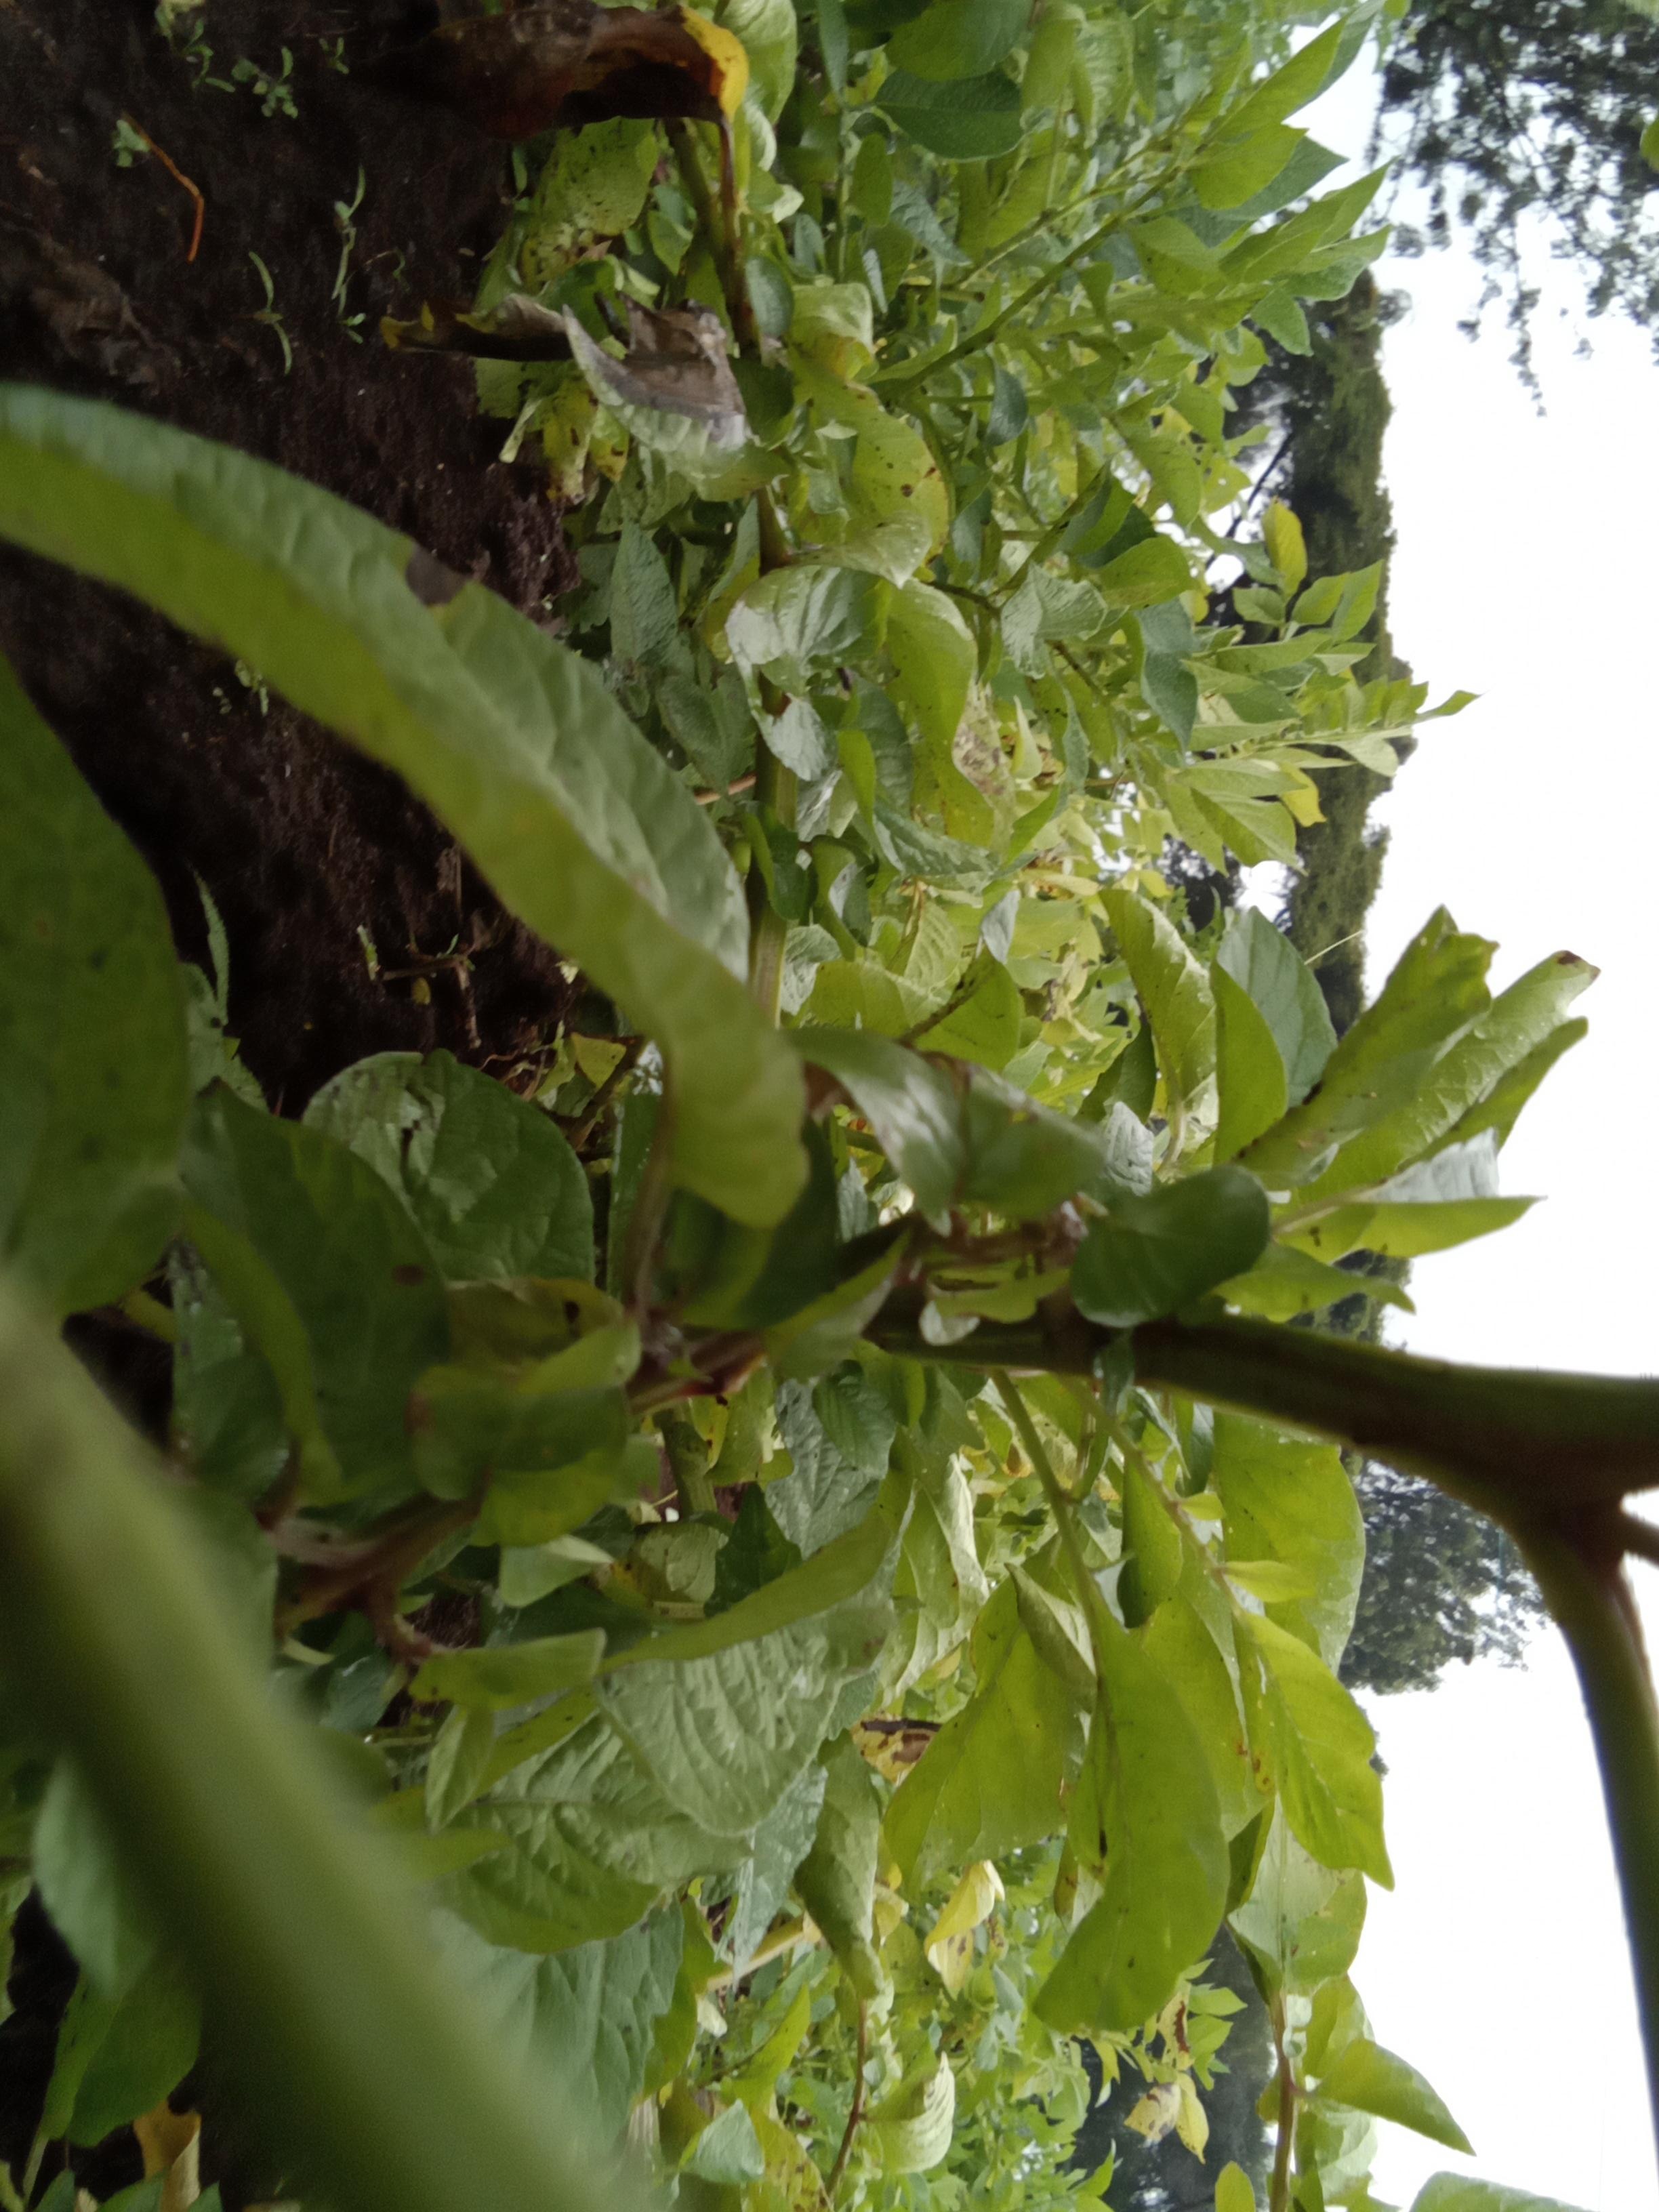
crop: potato
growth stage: vegetative
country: Kenya
